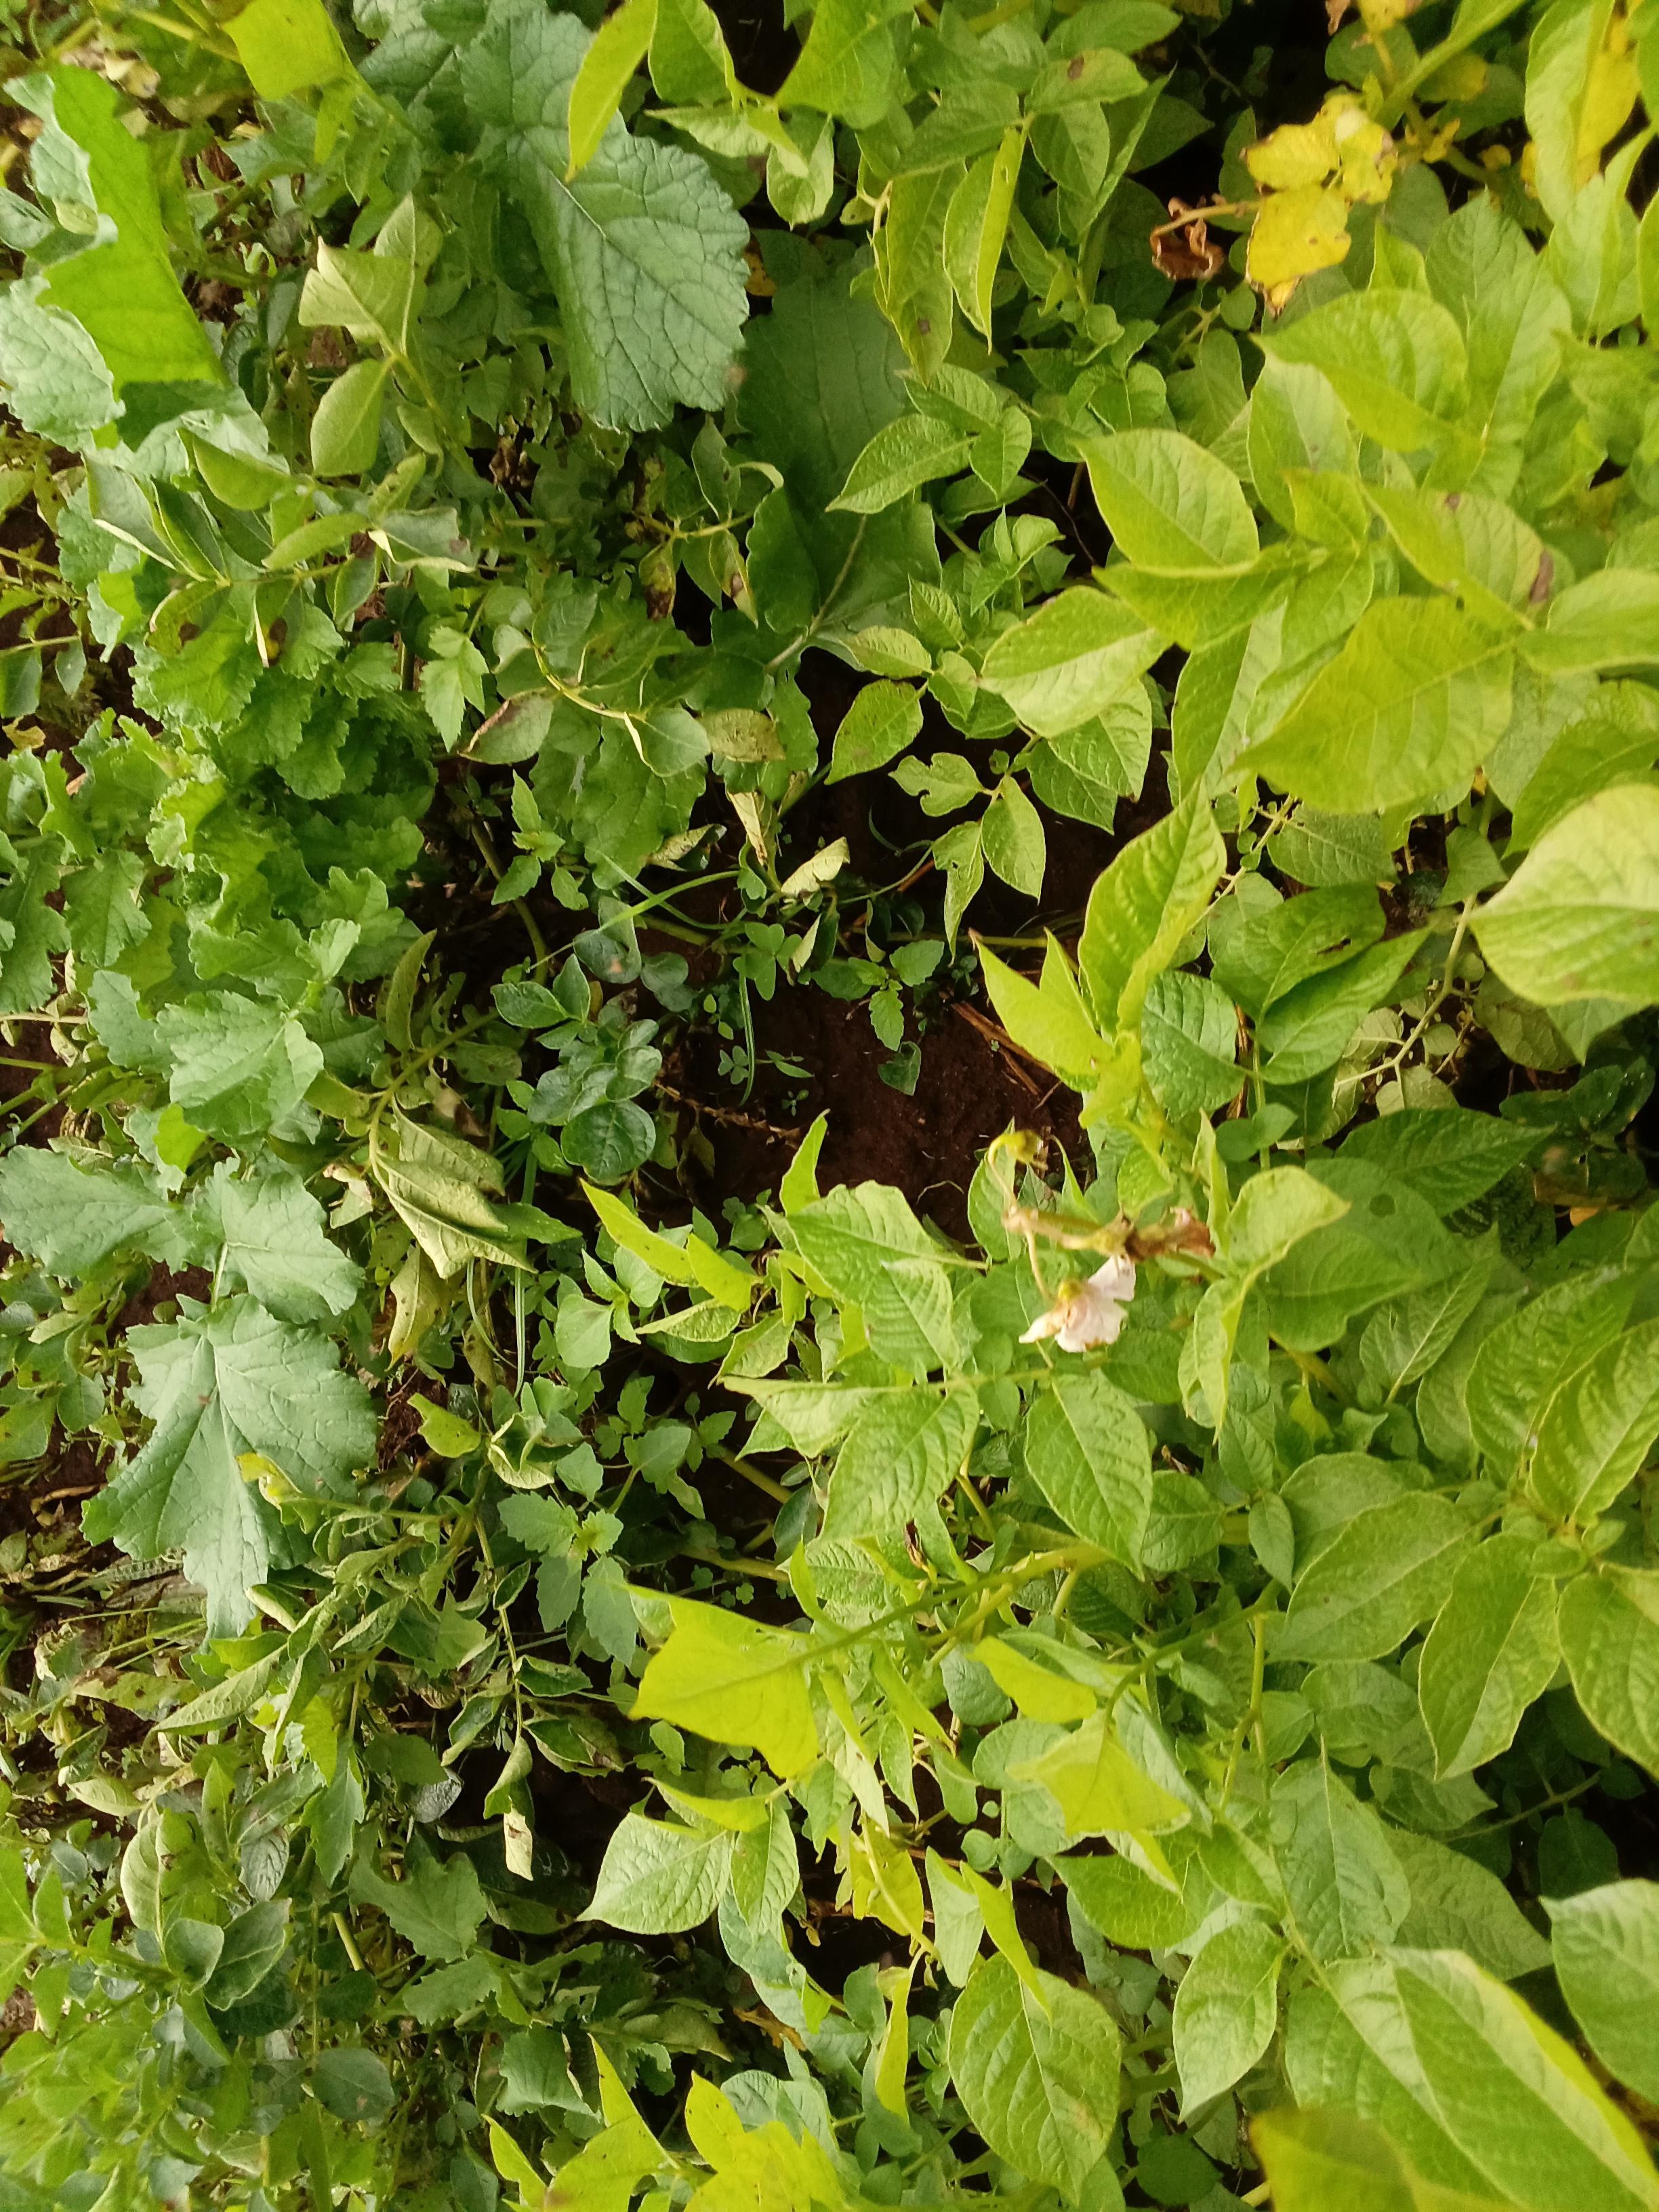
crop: potato
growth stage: vegetative
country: Kenya
